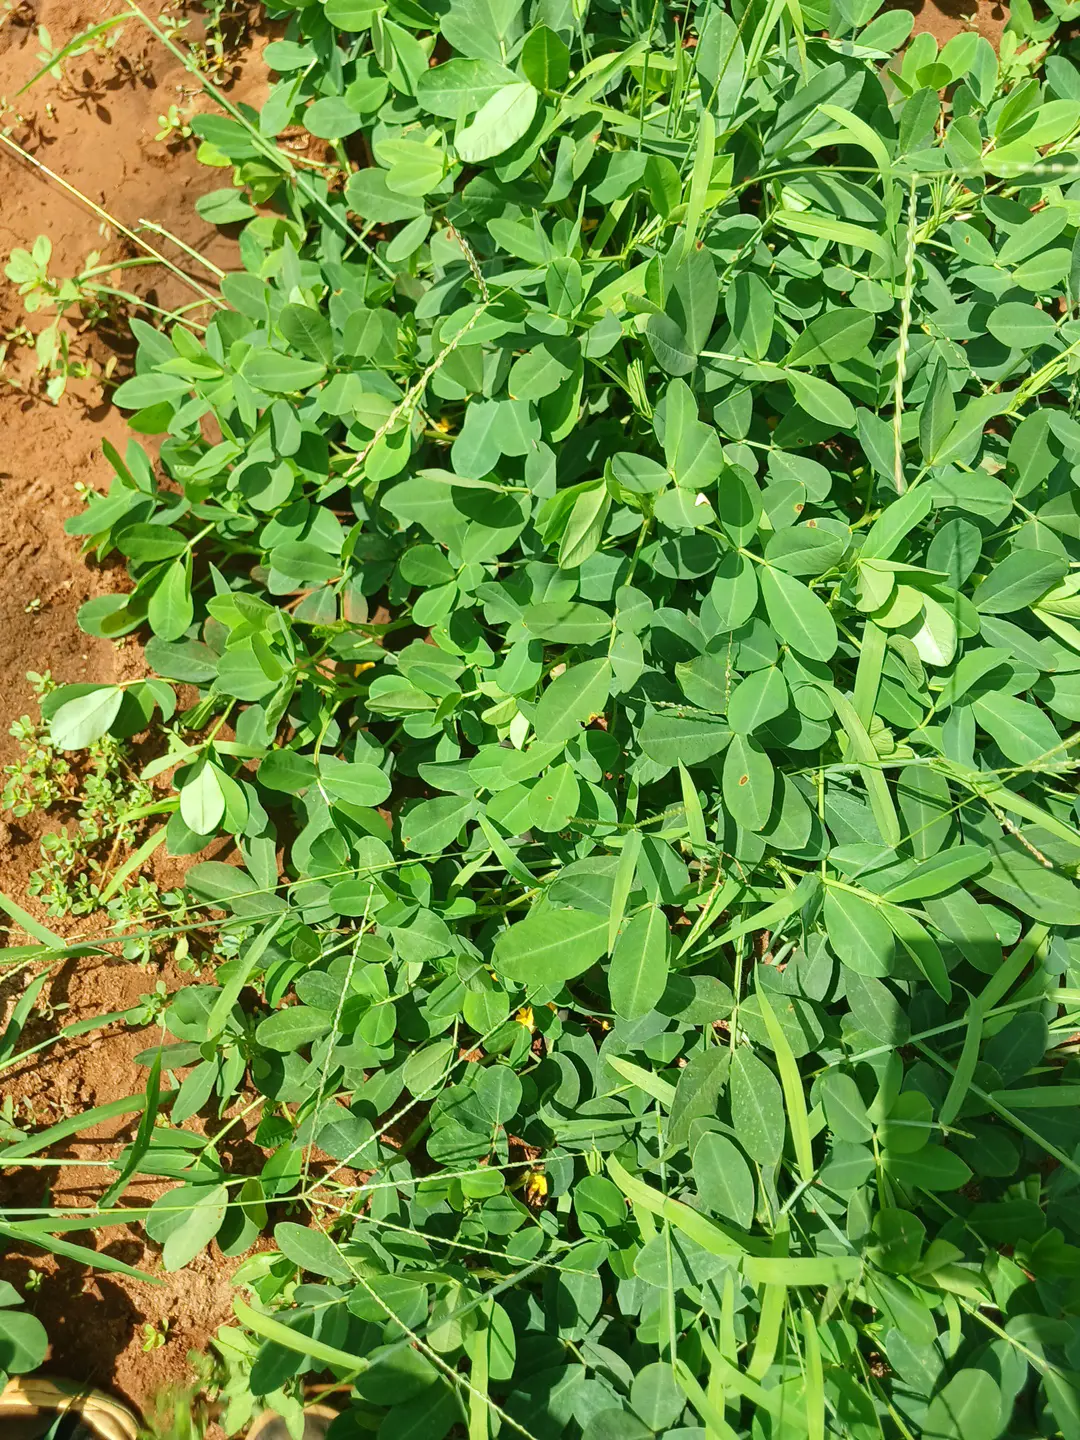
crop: groundnut
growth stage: flowering
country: Kenya
